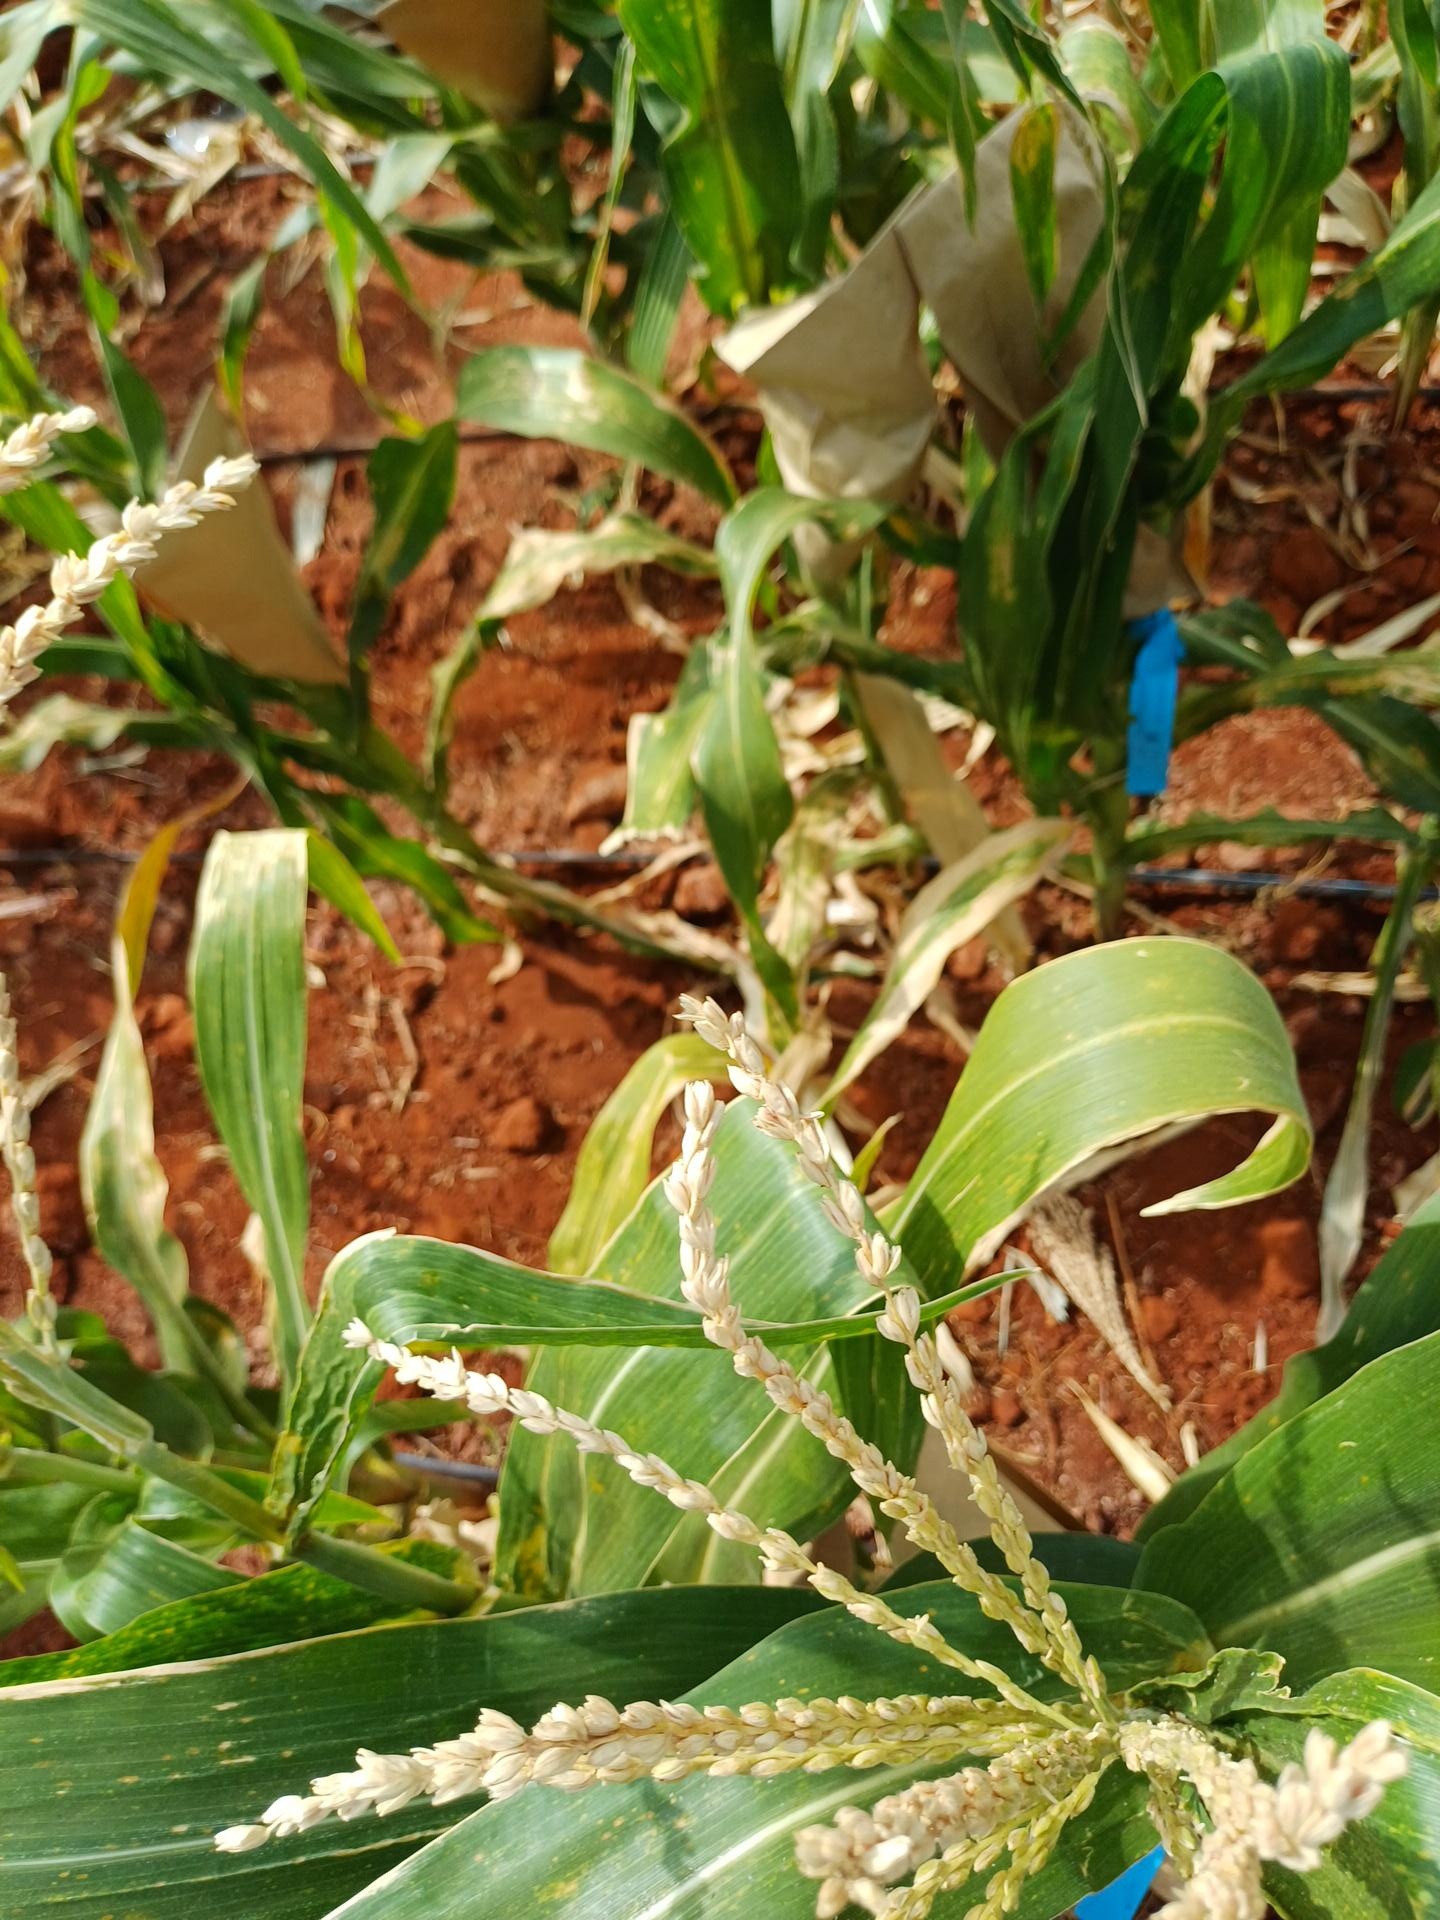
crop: maize
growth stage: flowering
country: Kenya
